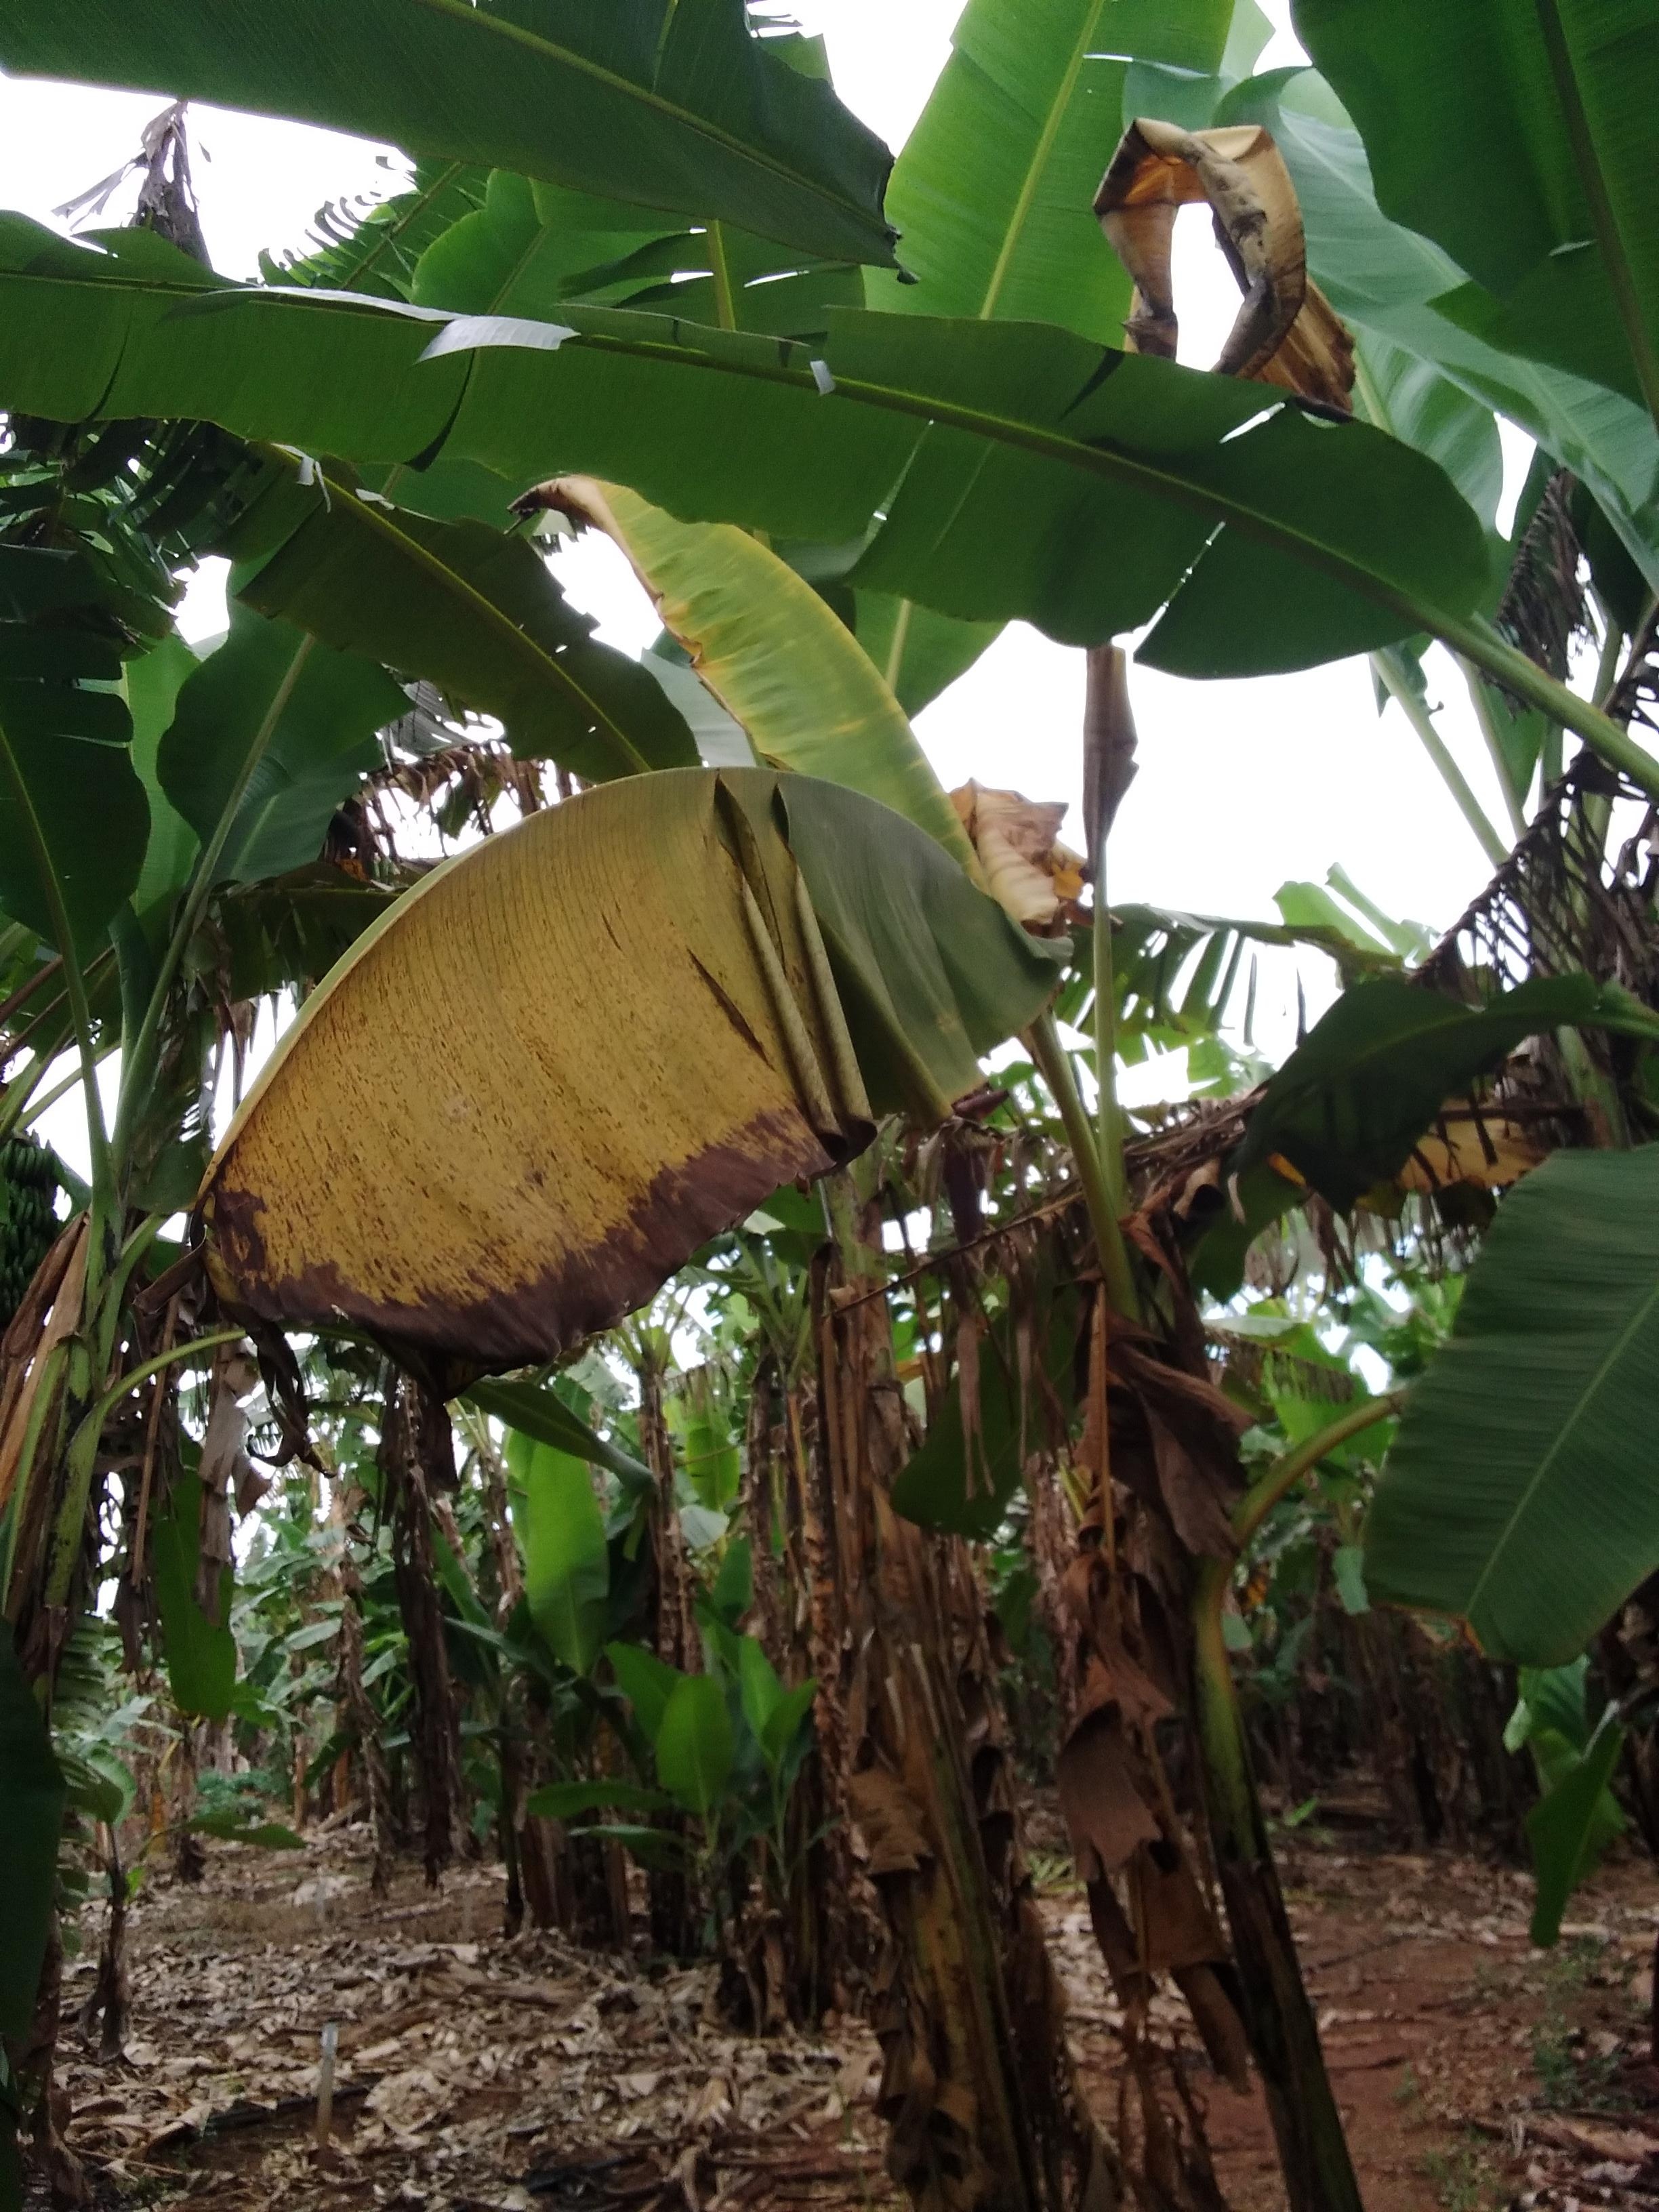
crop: banana
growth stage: vegetative
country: Uganda
